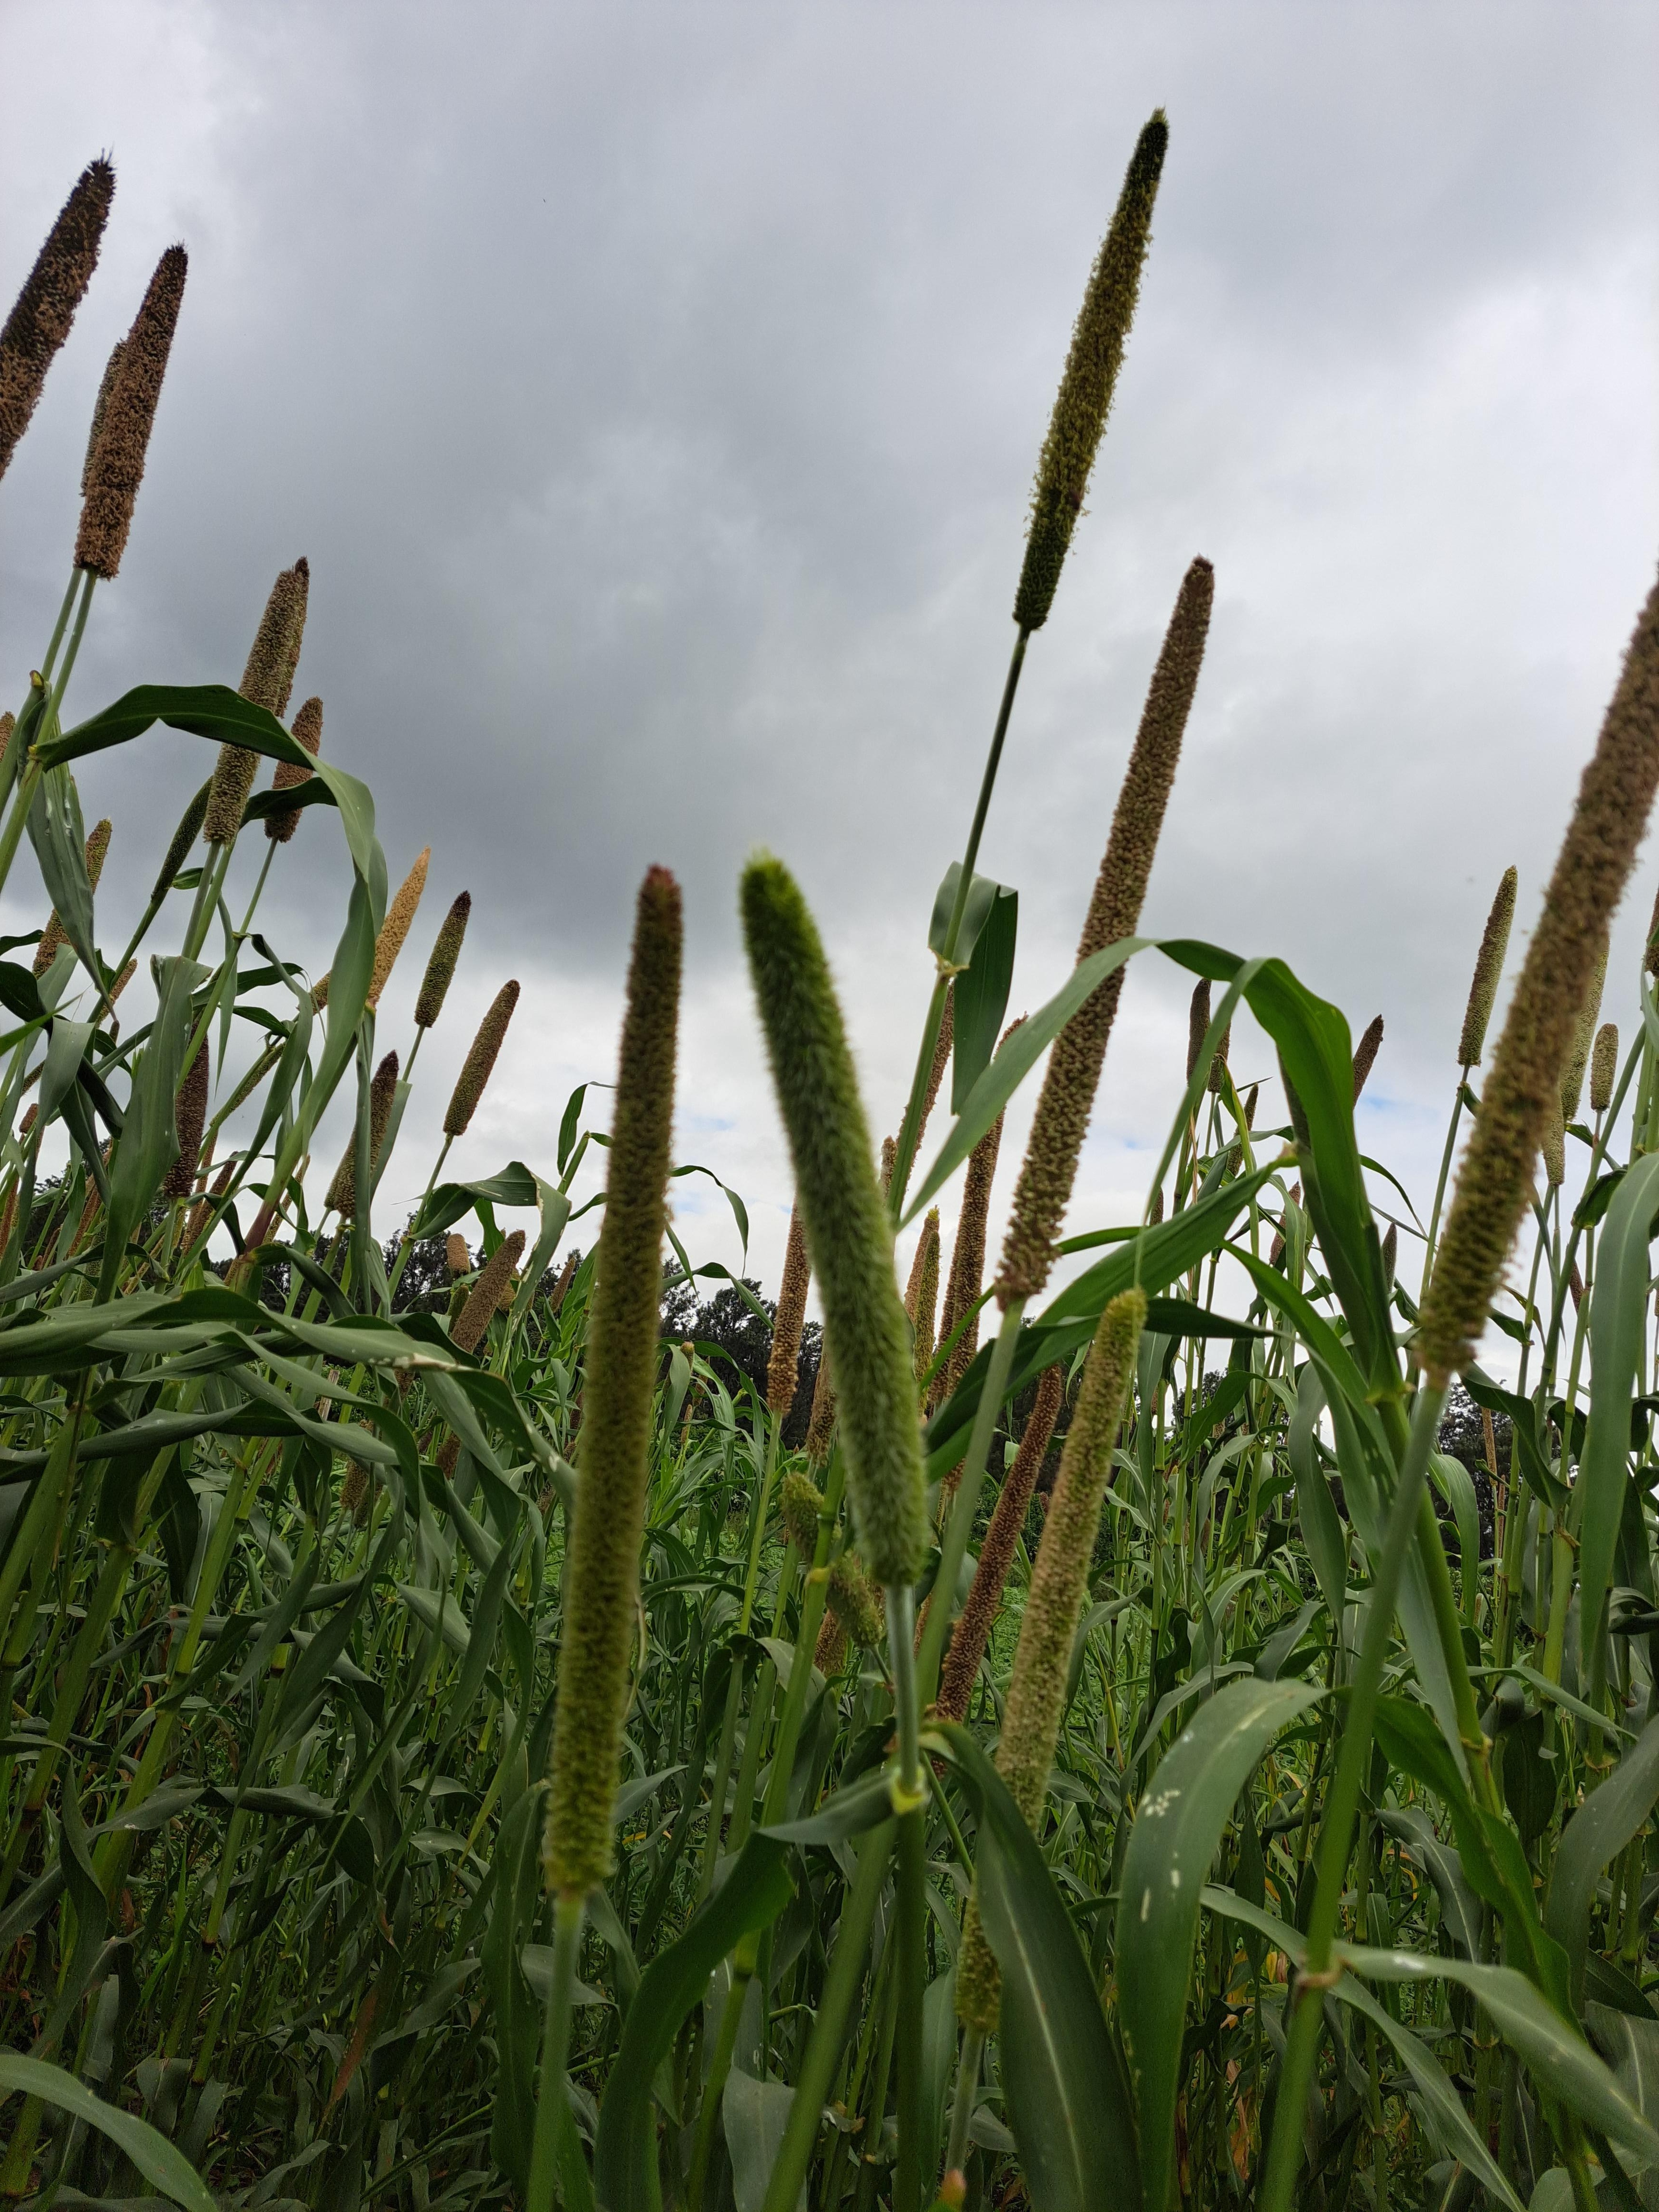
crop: pearl millet
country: Tanzania
